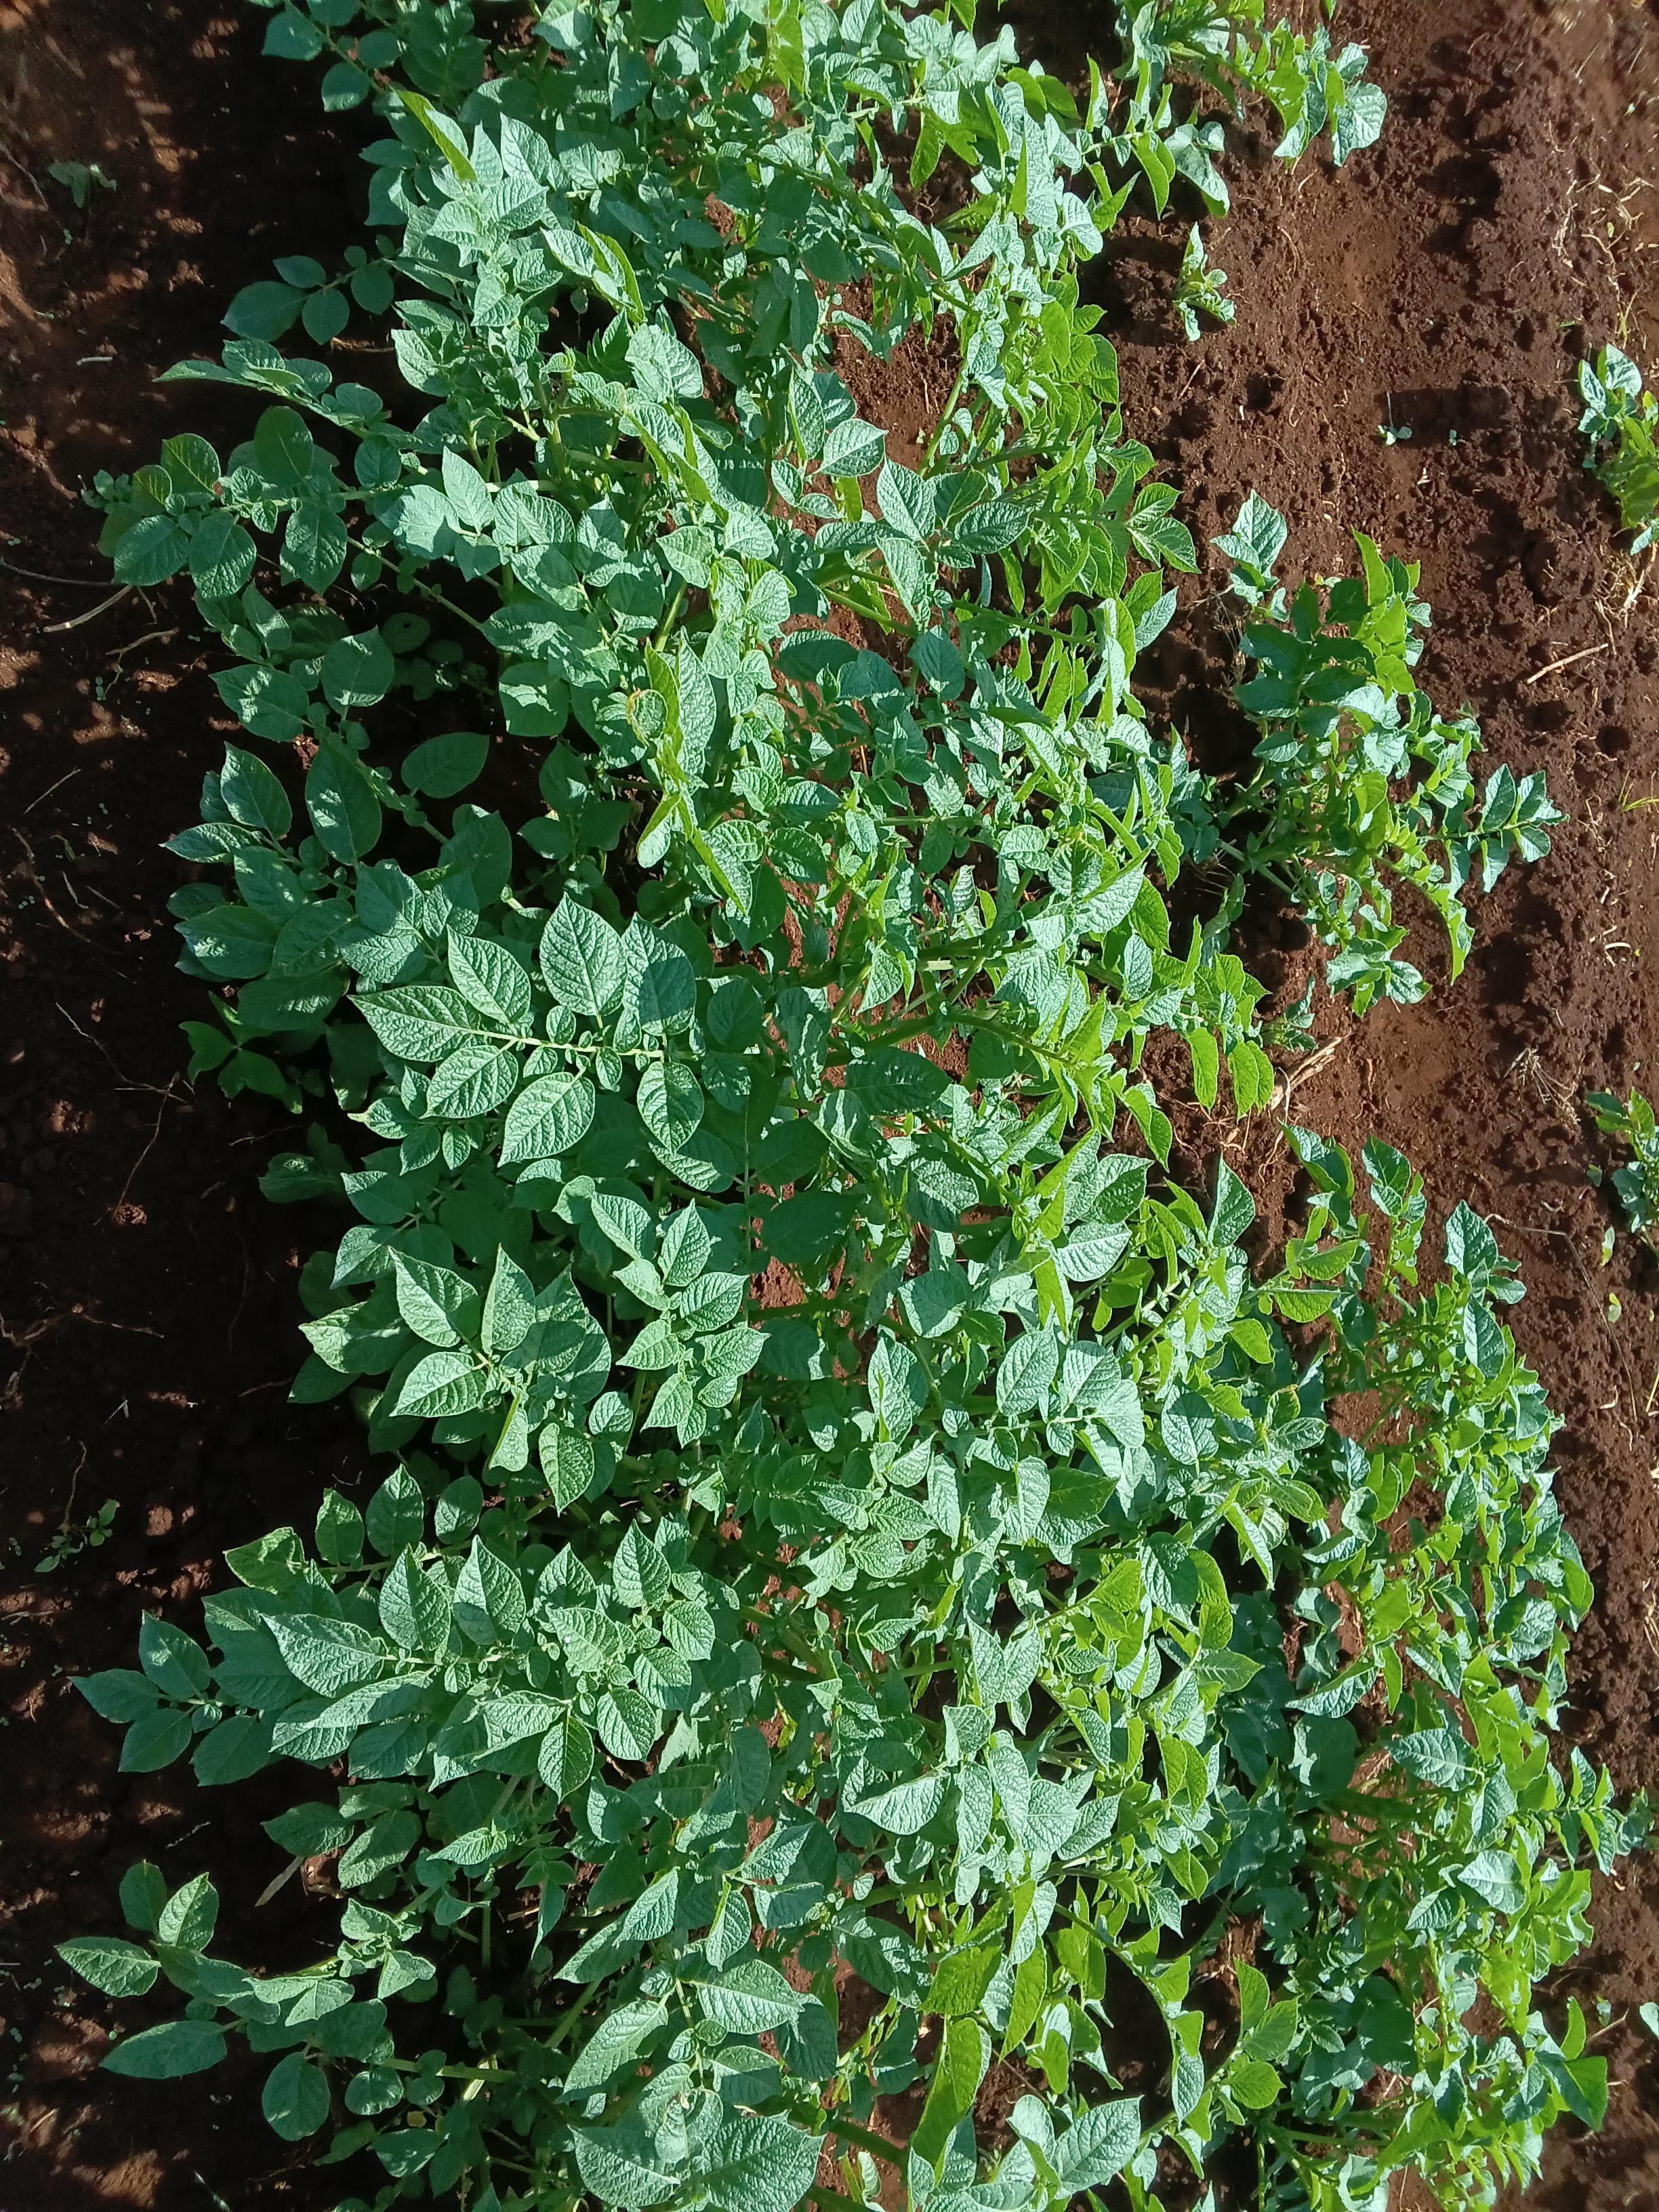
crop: potato
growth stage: vegetative
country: Kenya
